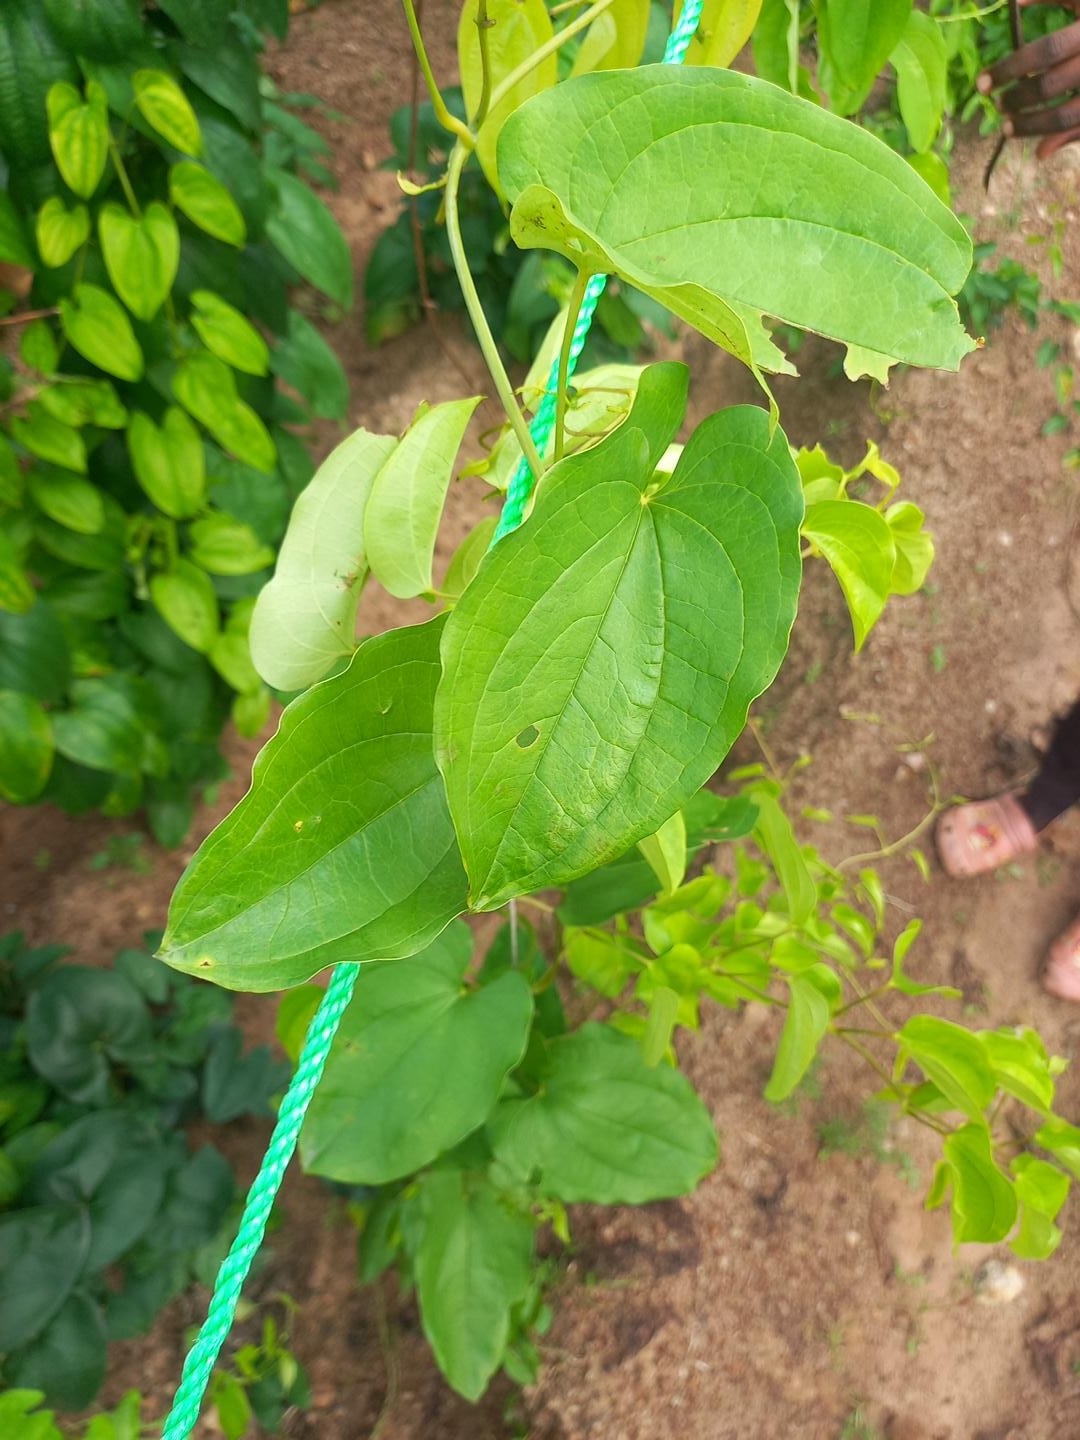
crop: yam
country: Nigeria
